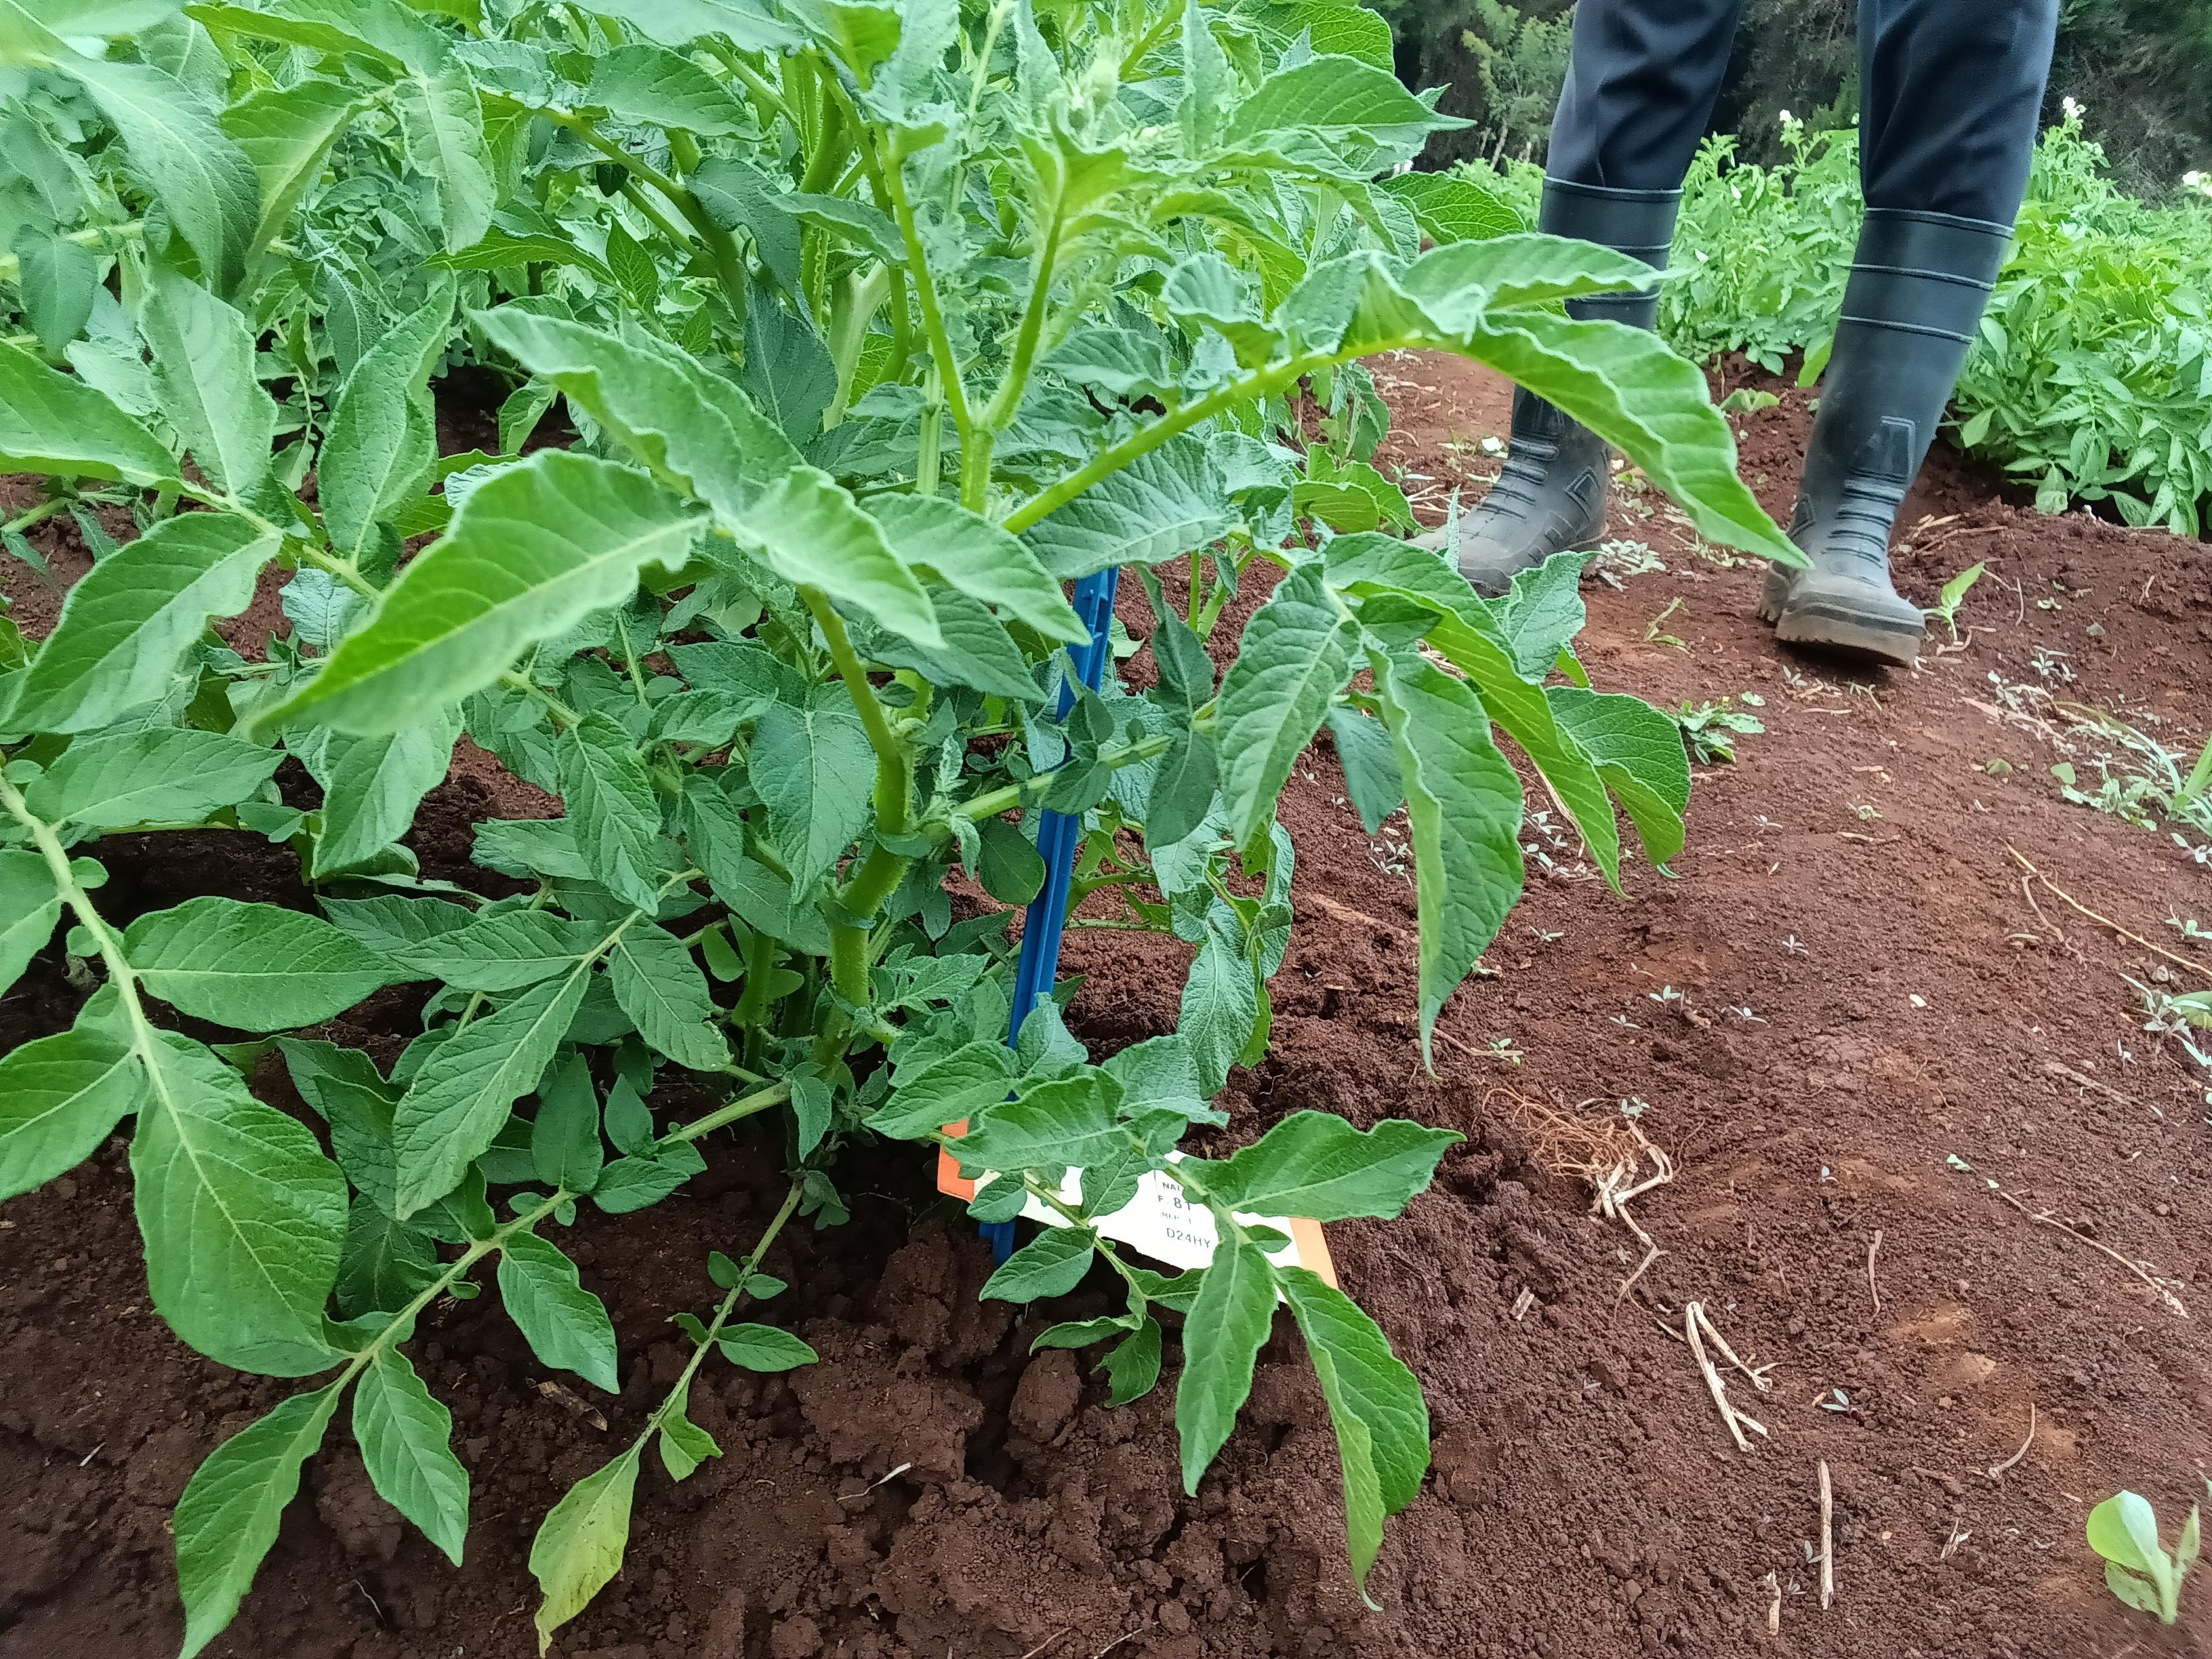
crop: potato
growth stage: vegetative
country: Kenya
